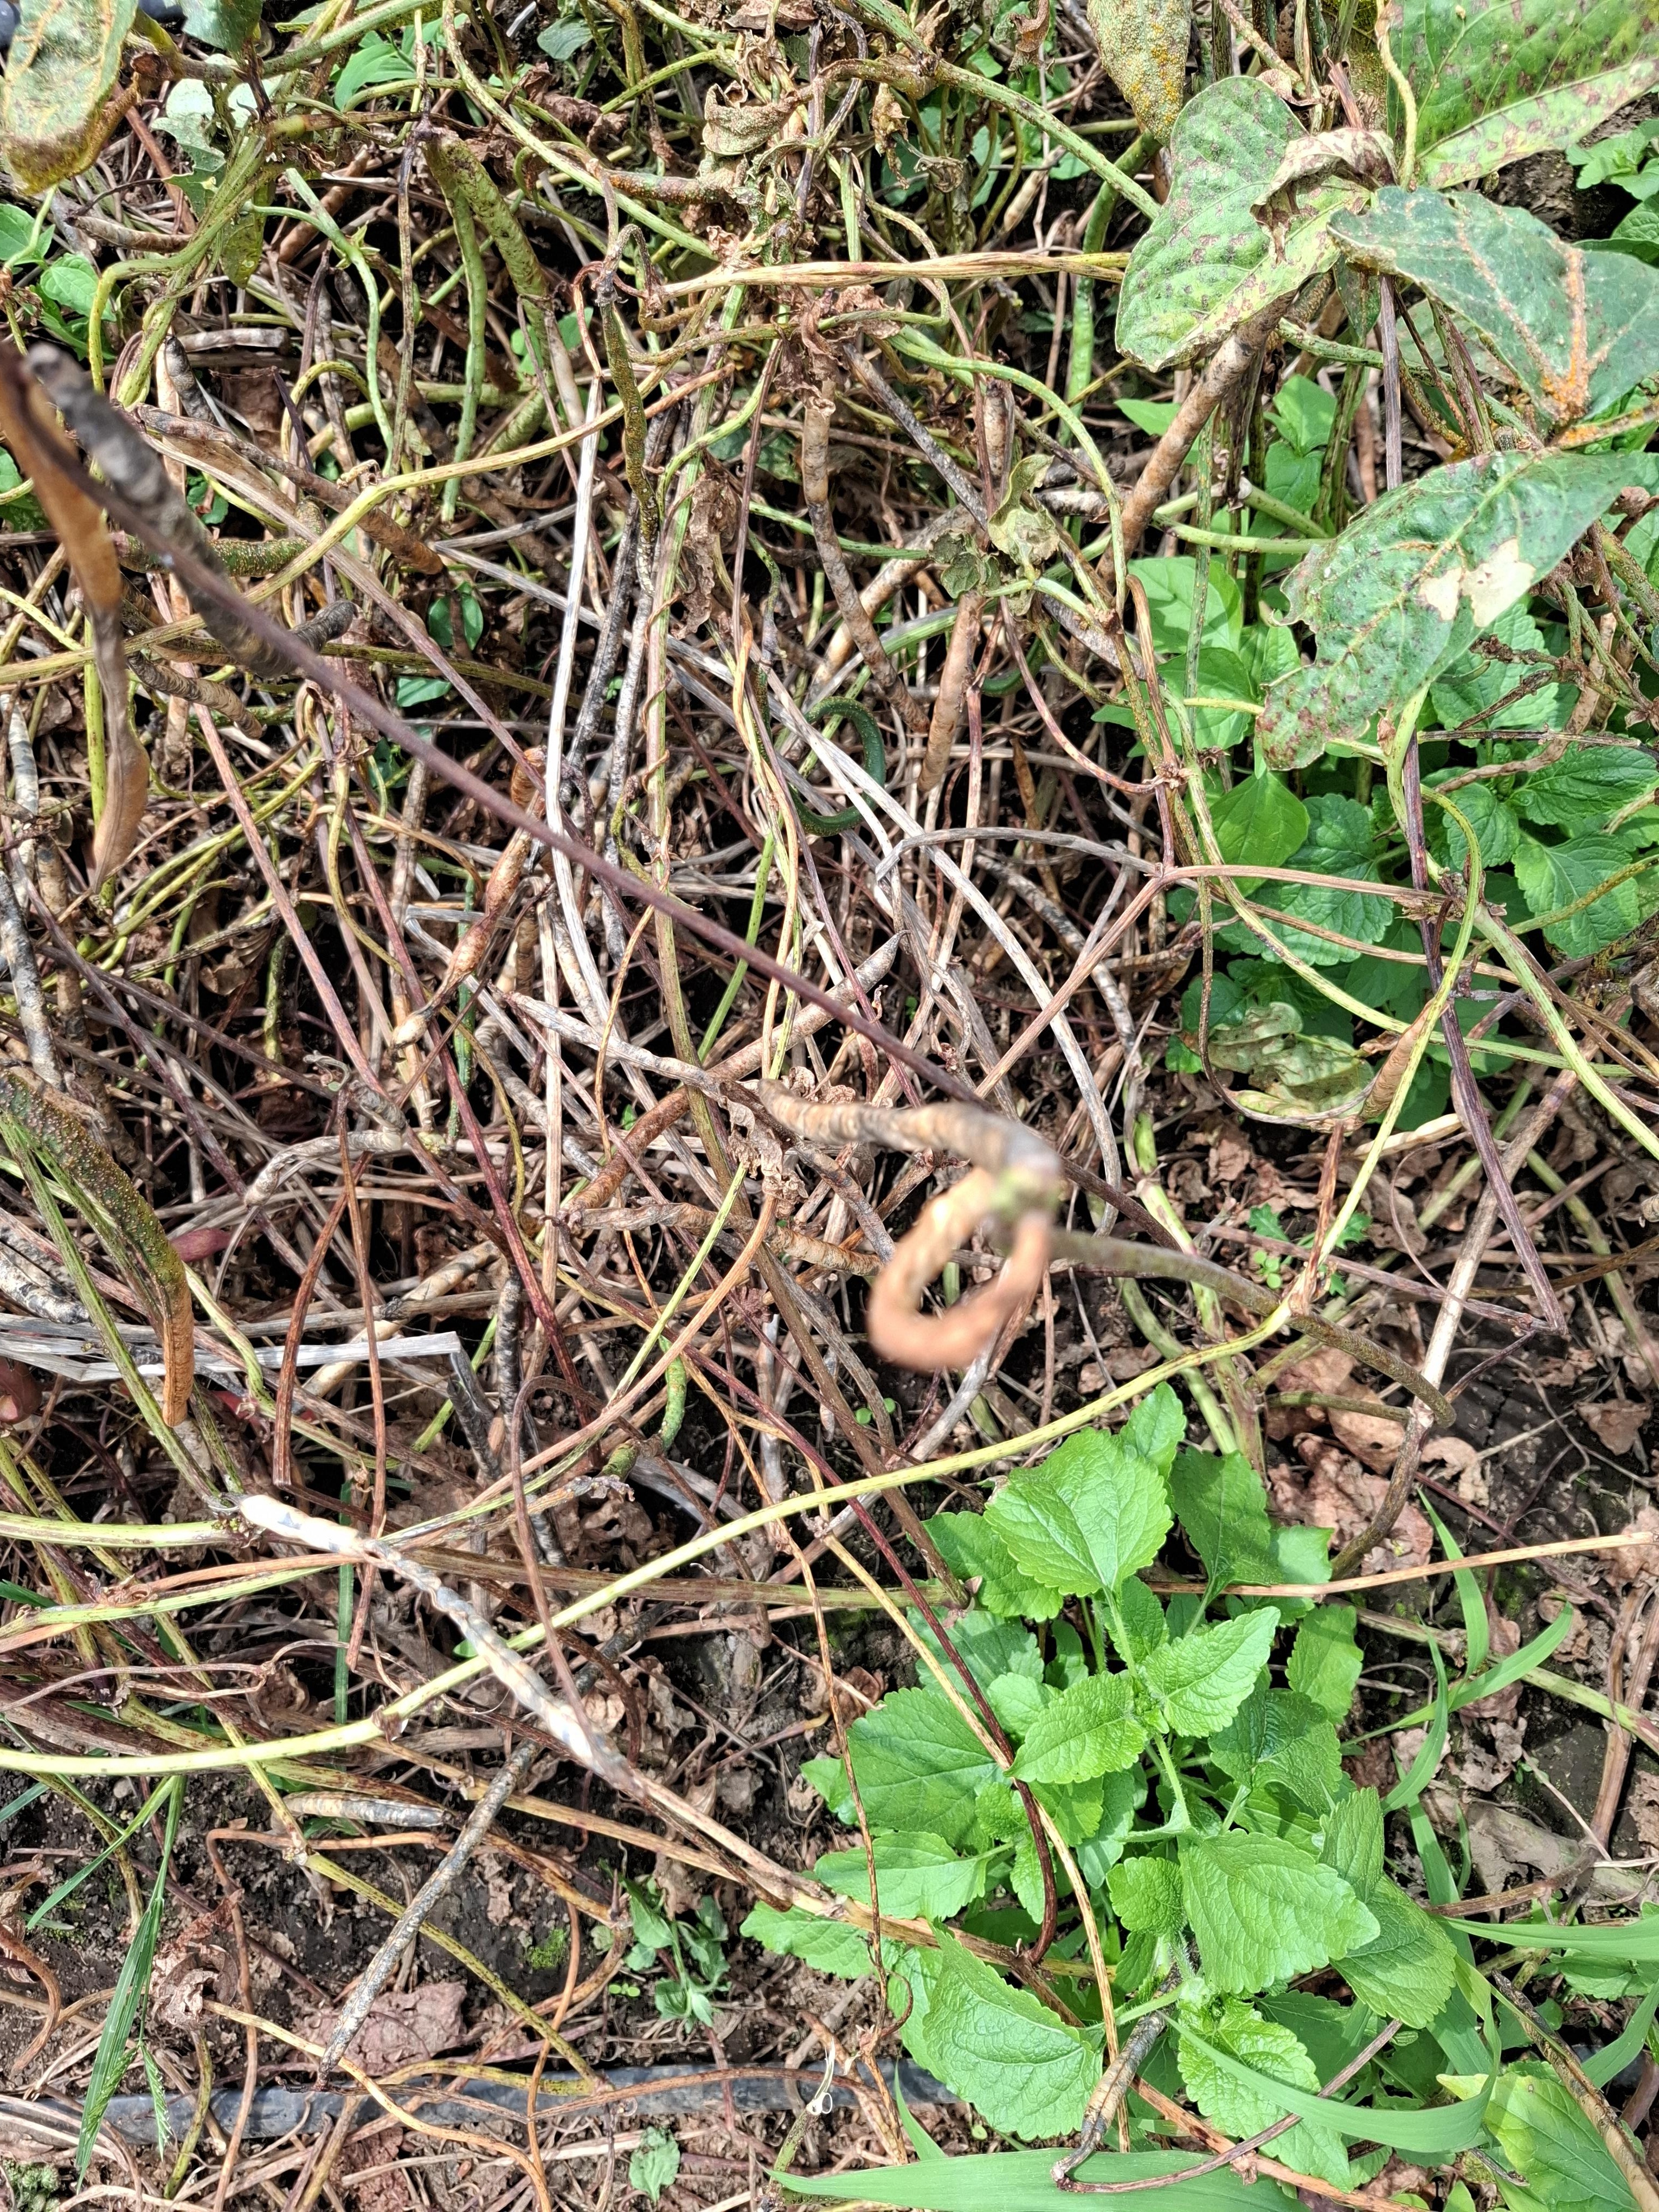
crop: cowpea
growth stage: development pod
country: Tanzania
